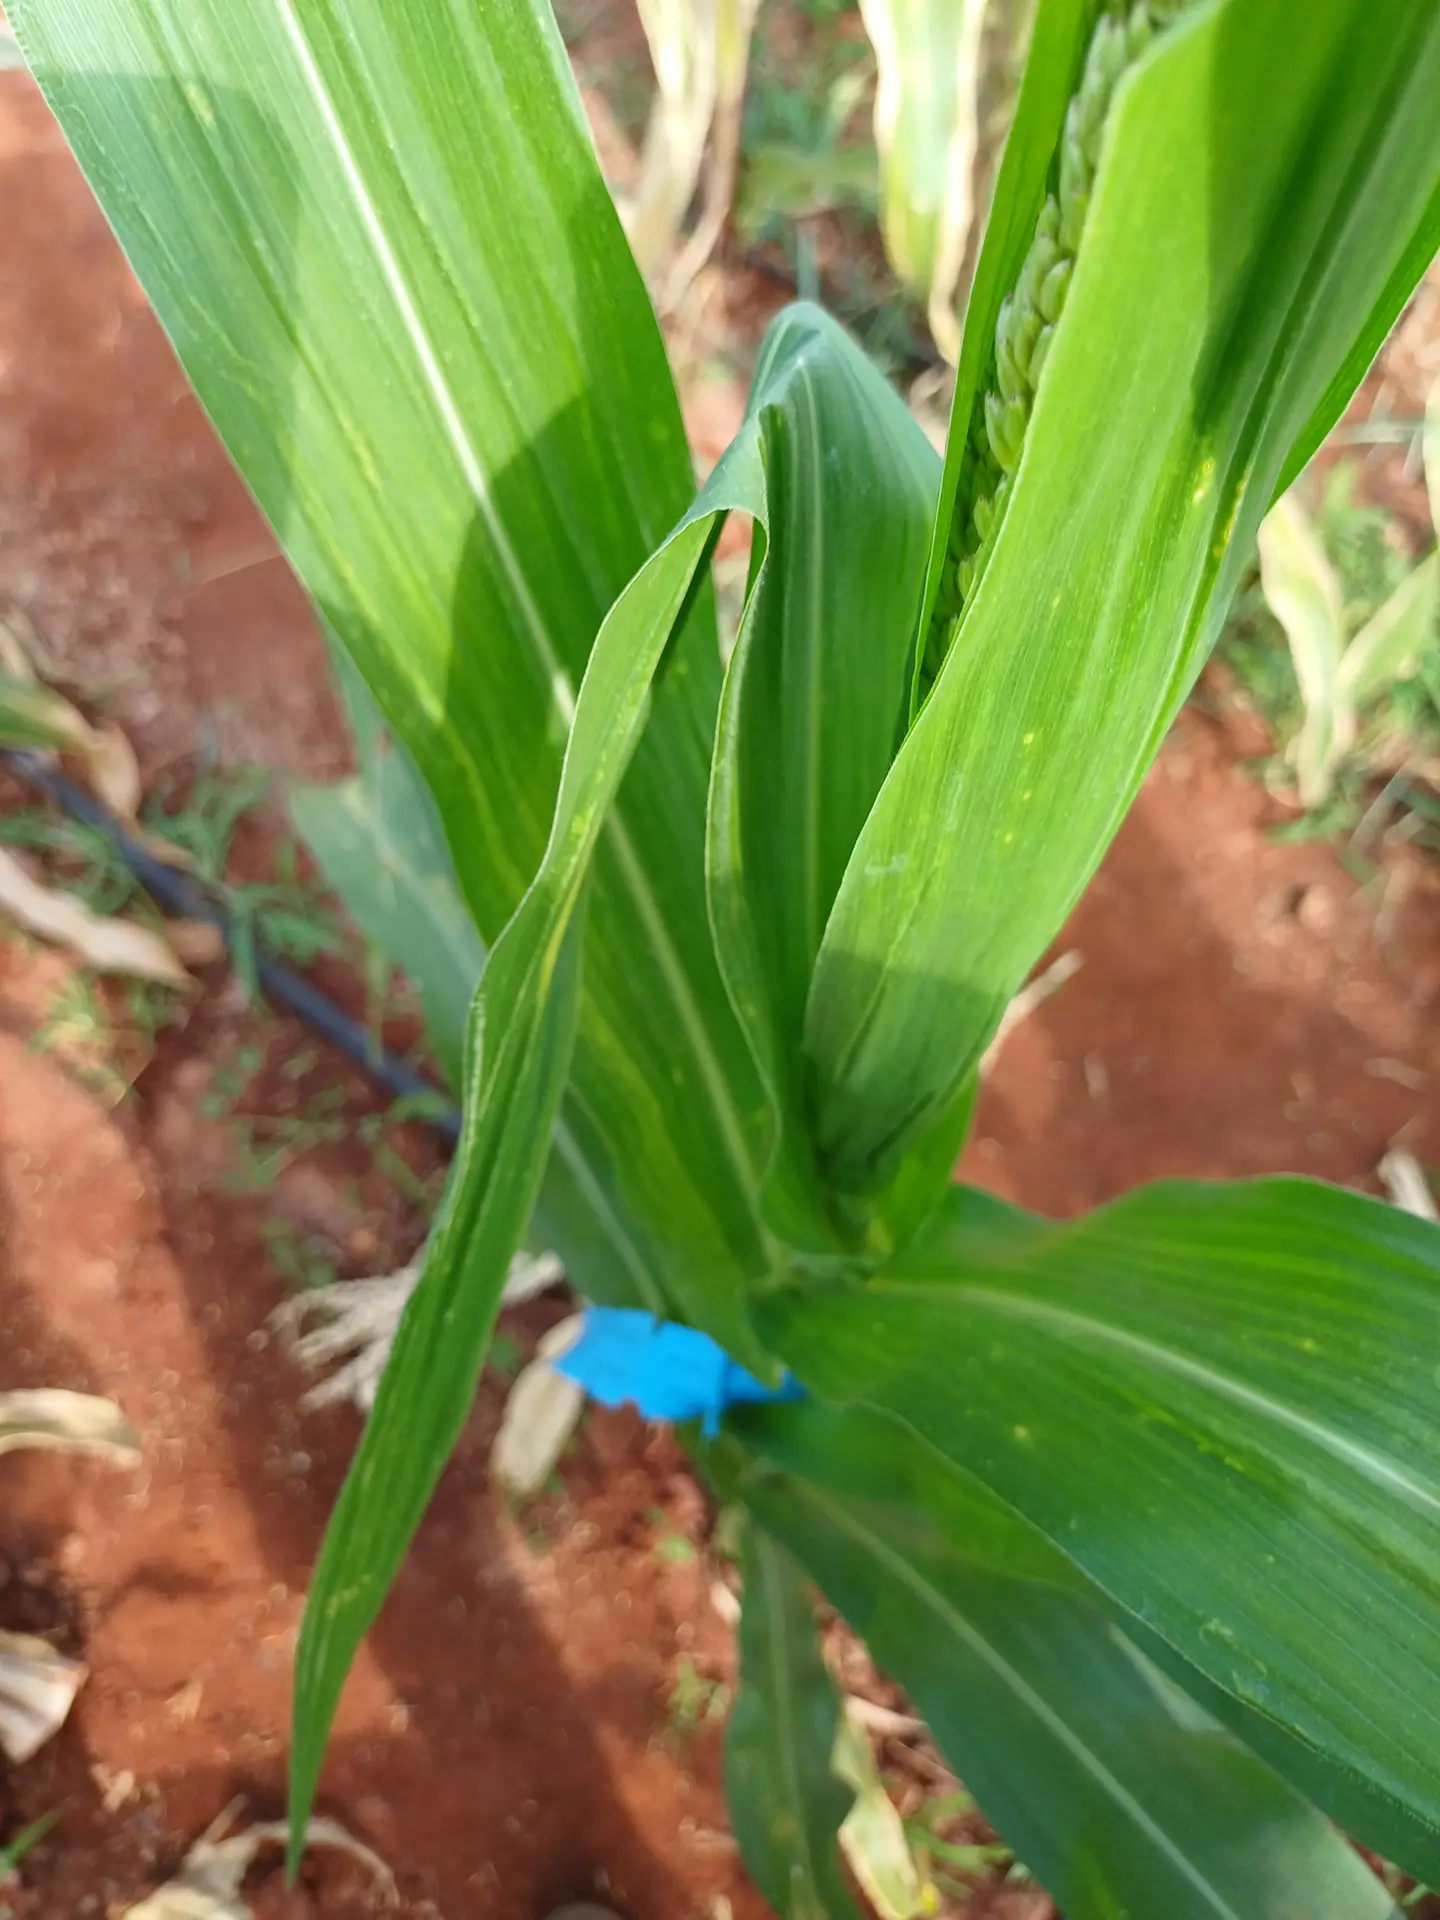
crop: maize
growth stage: flowering
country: Kenya
